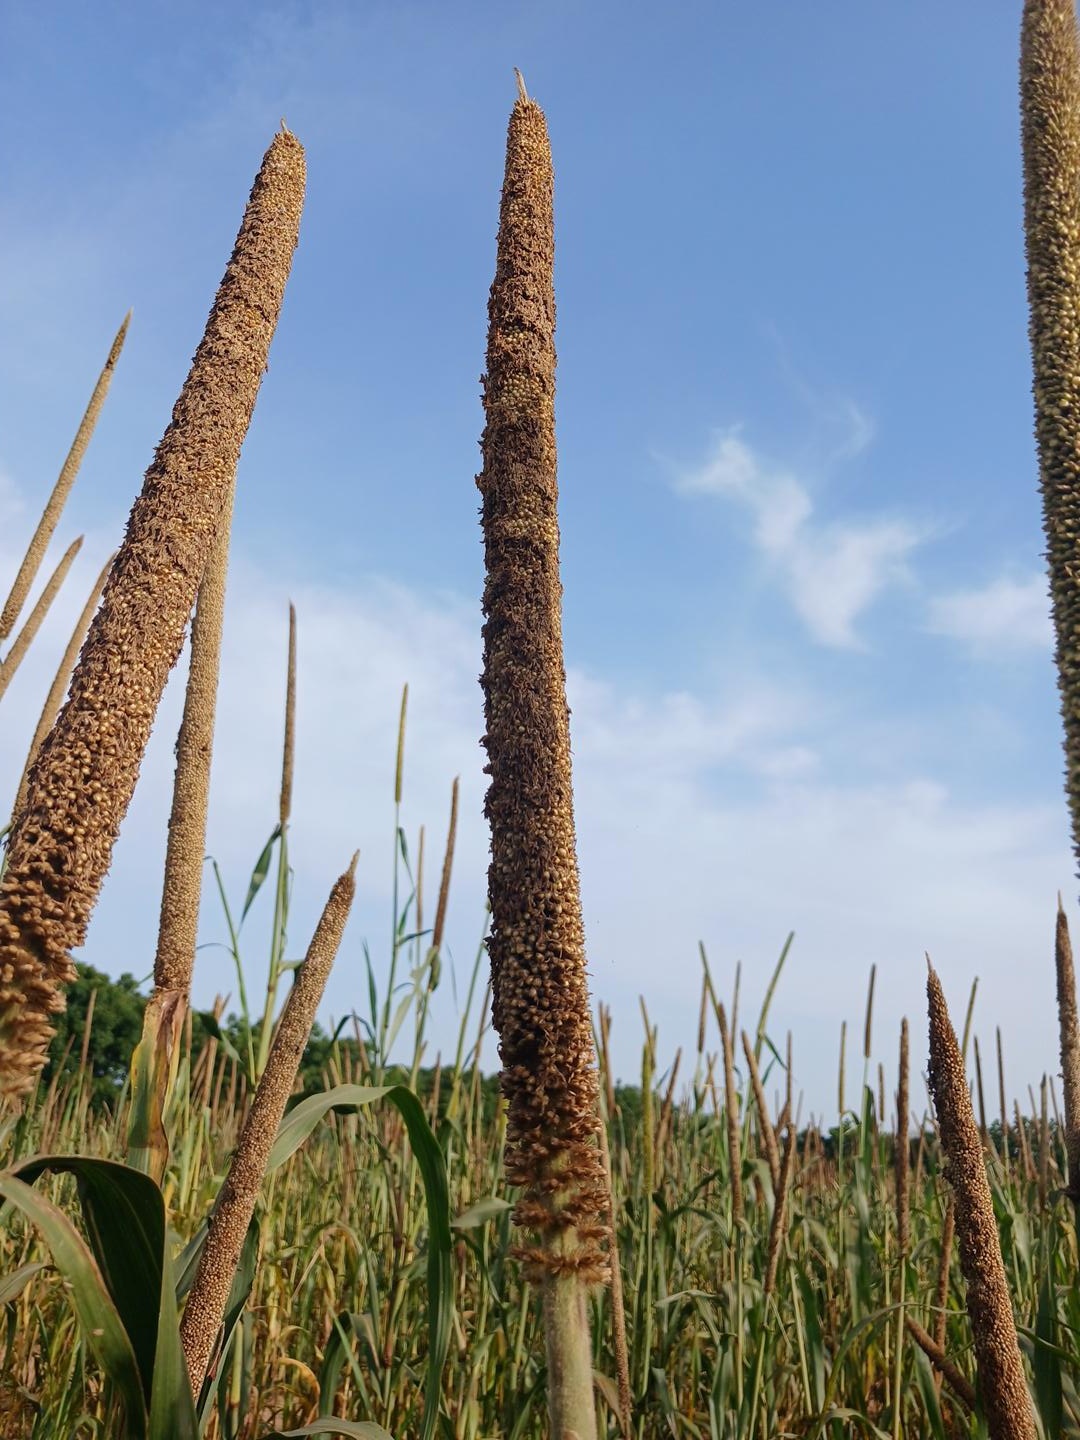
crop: pearl millet
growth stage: maturity
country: Senegal
